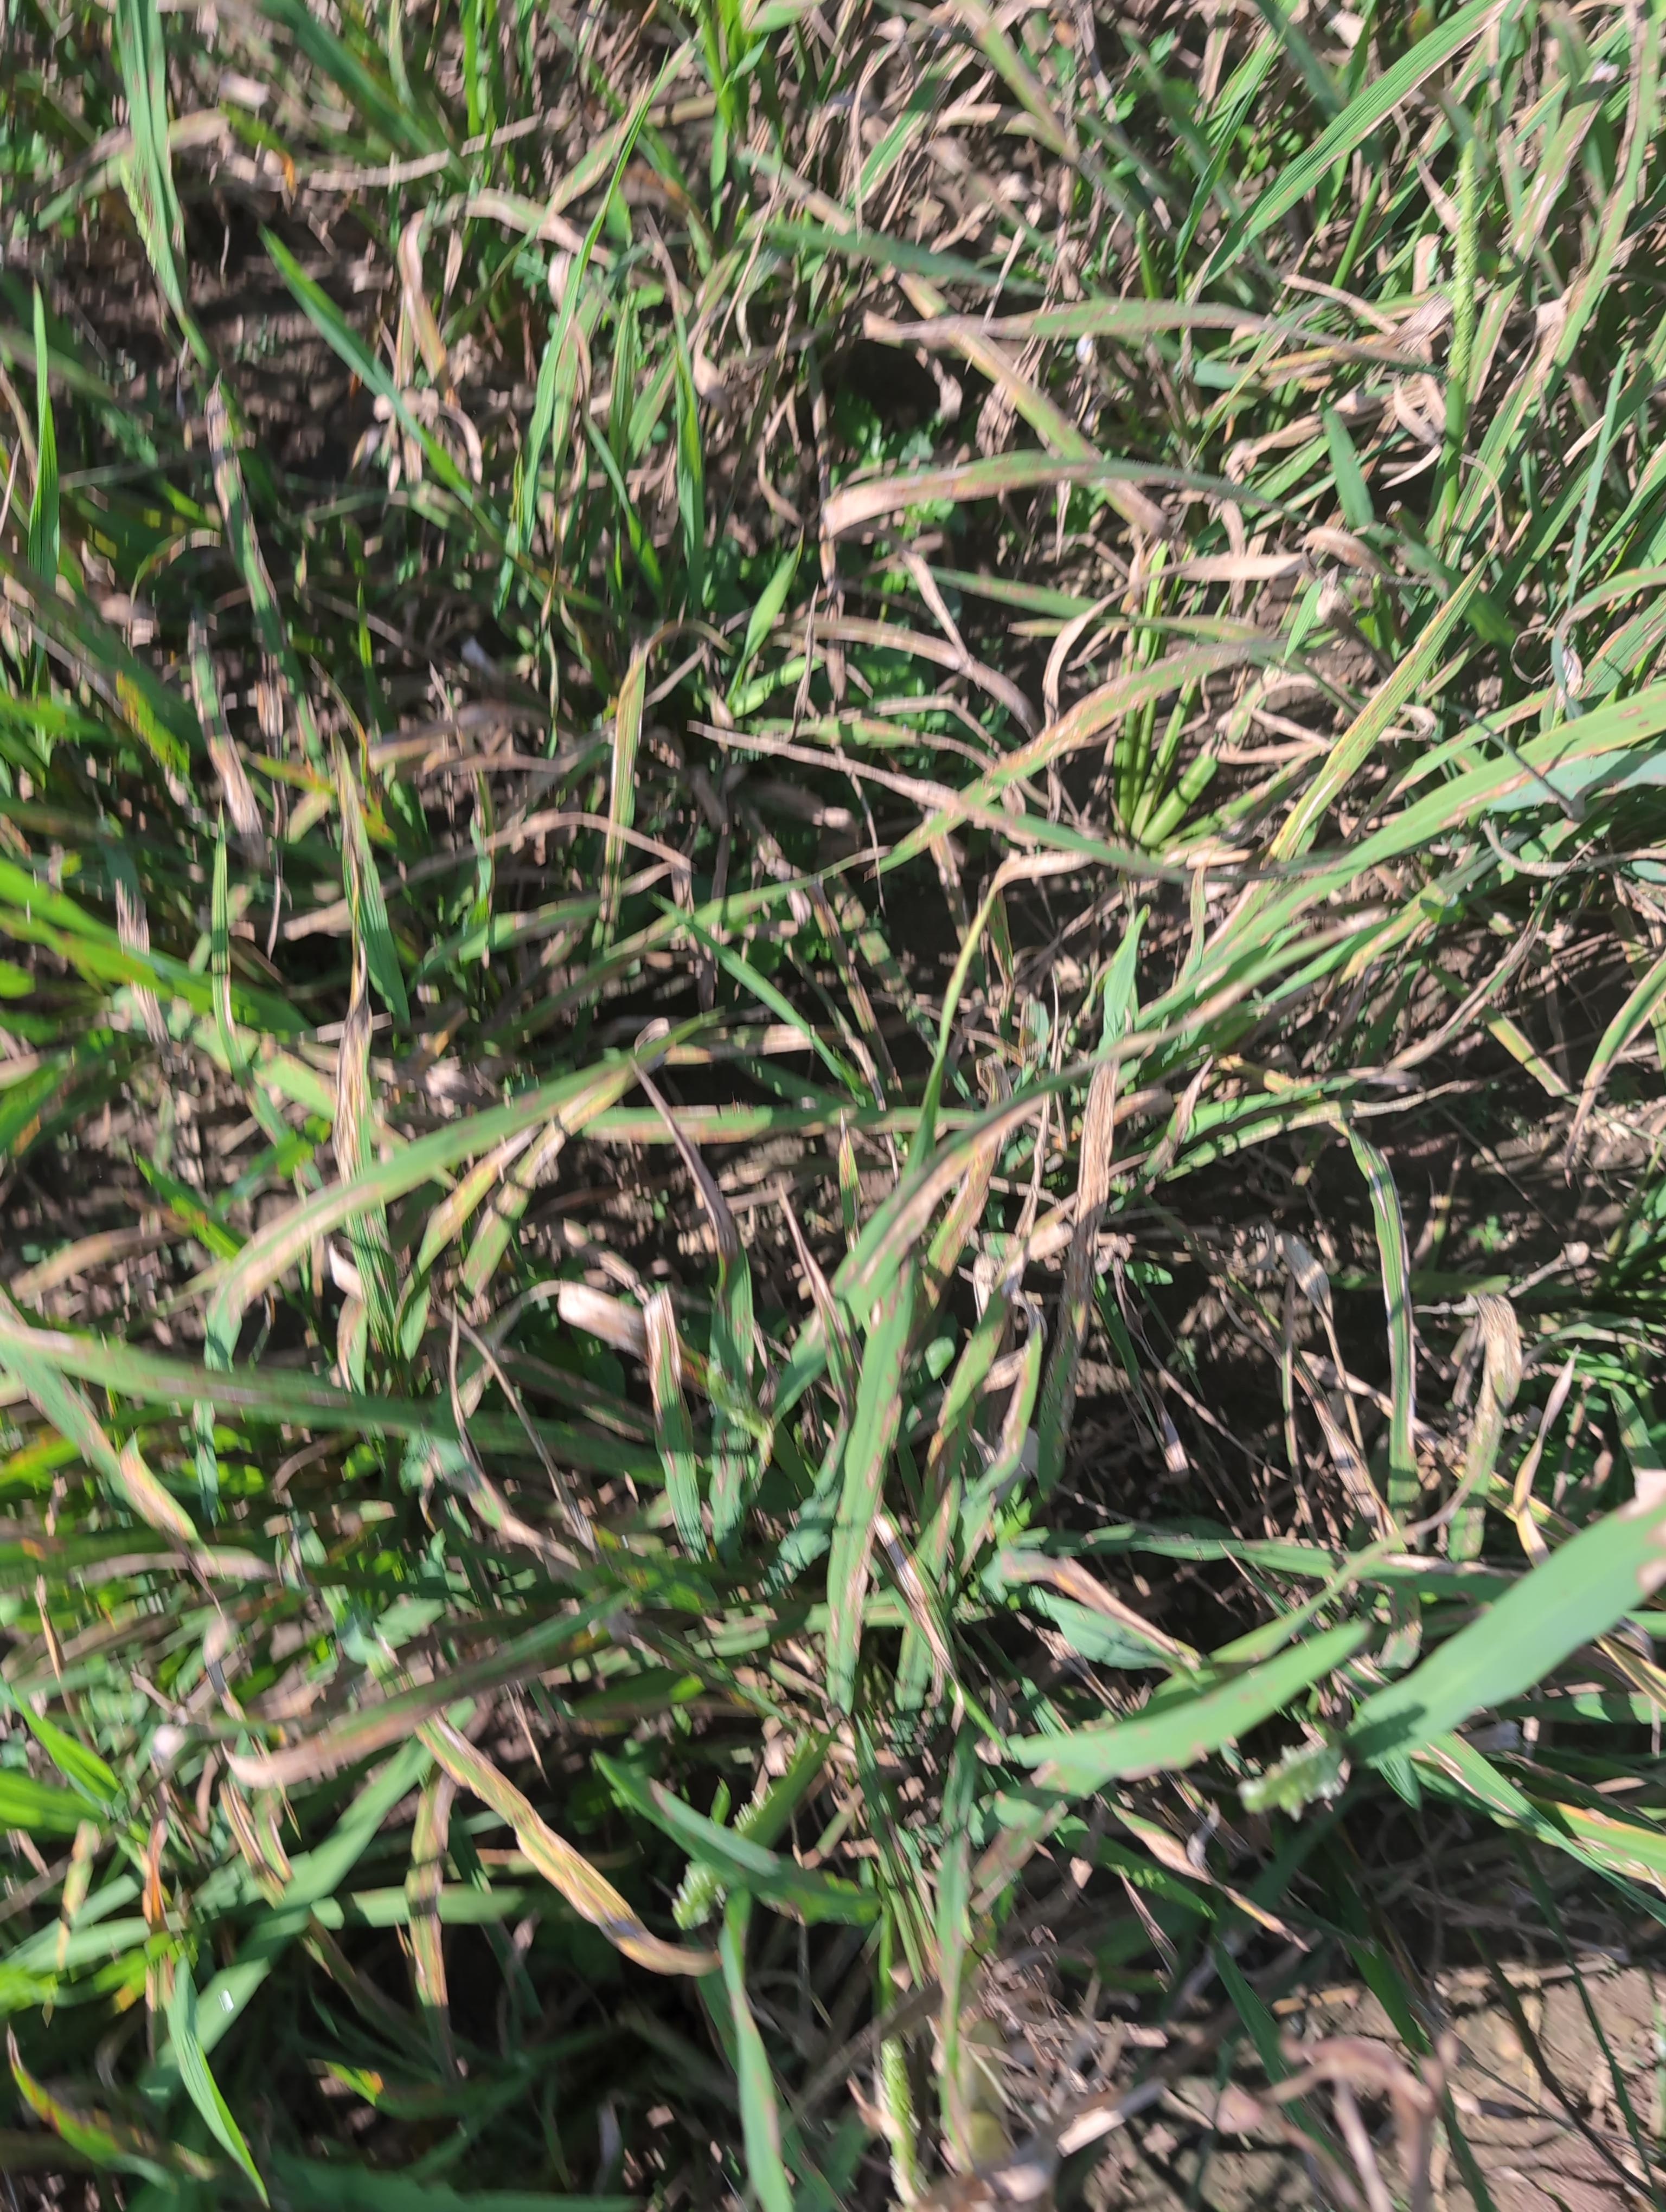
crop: rice
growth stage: flowering
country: Côte d'Ivoire
